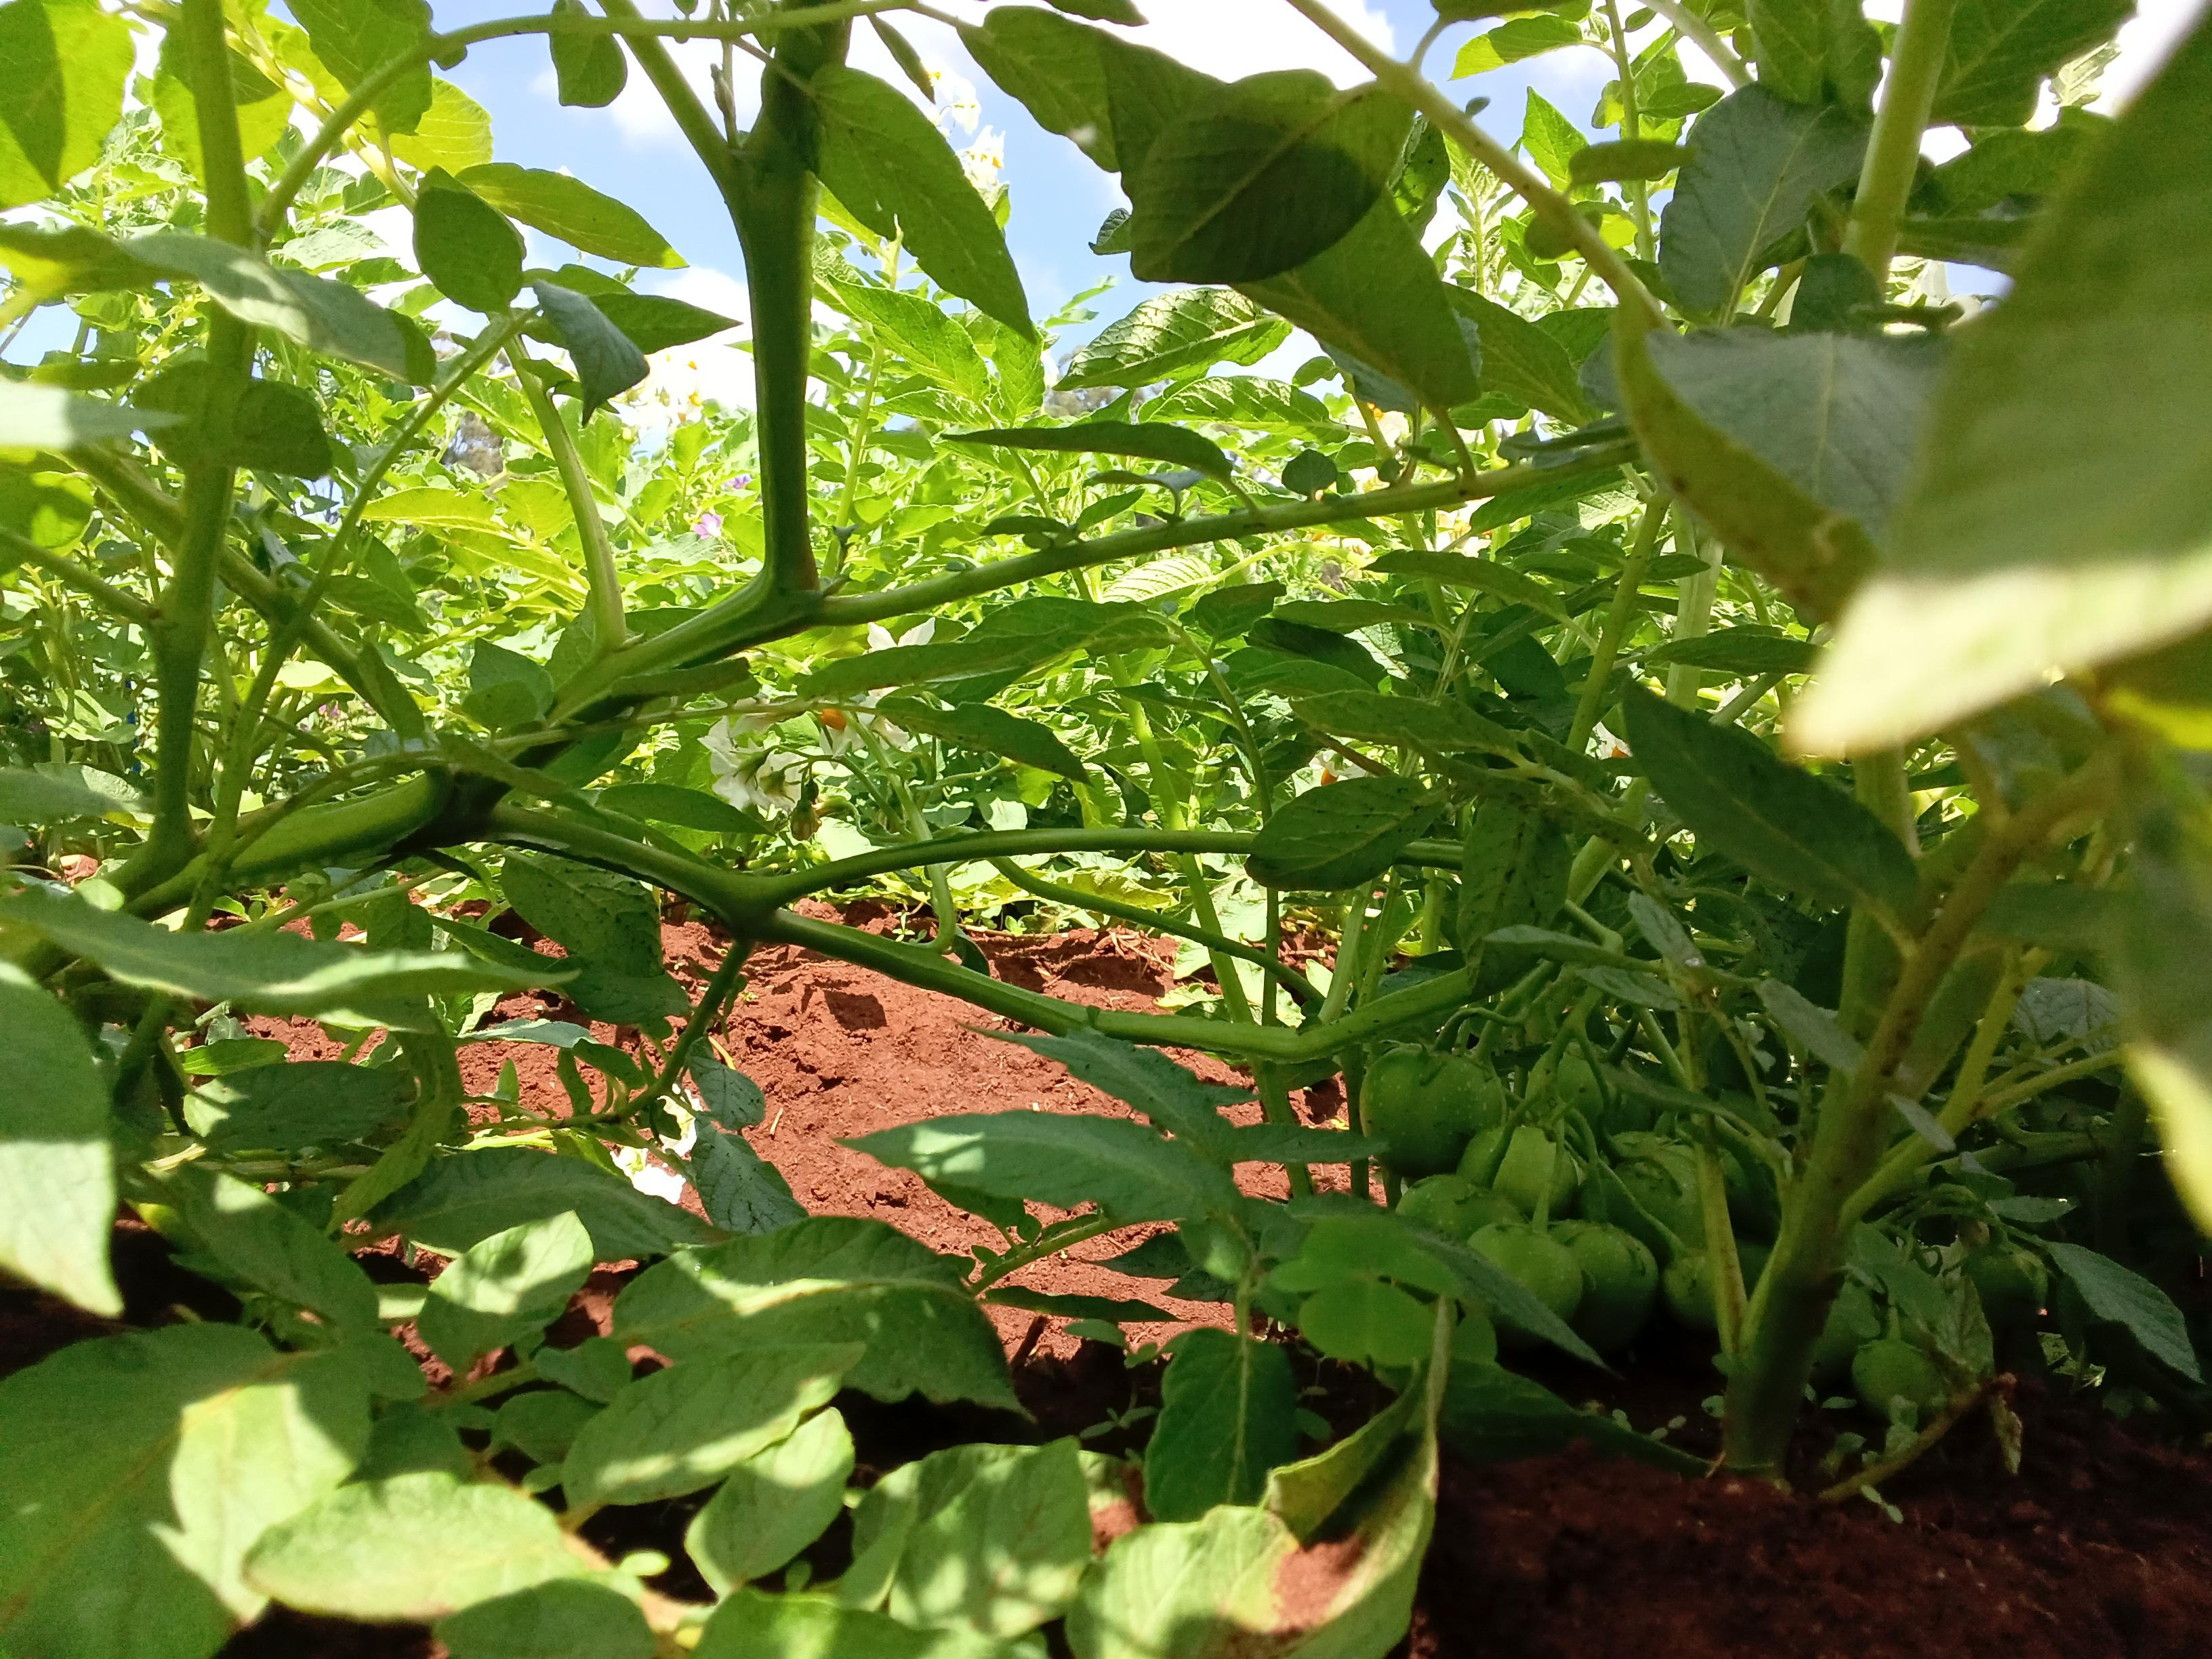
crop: potato
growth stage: flowering
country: Kenya
